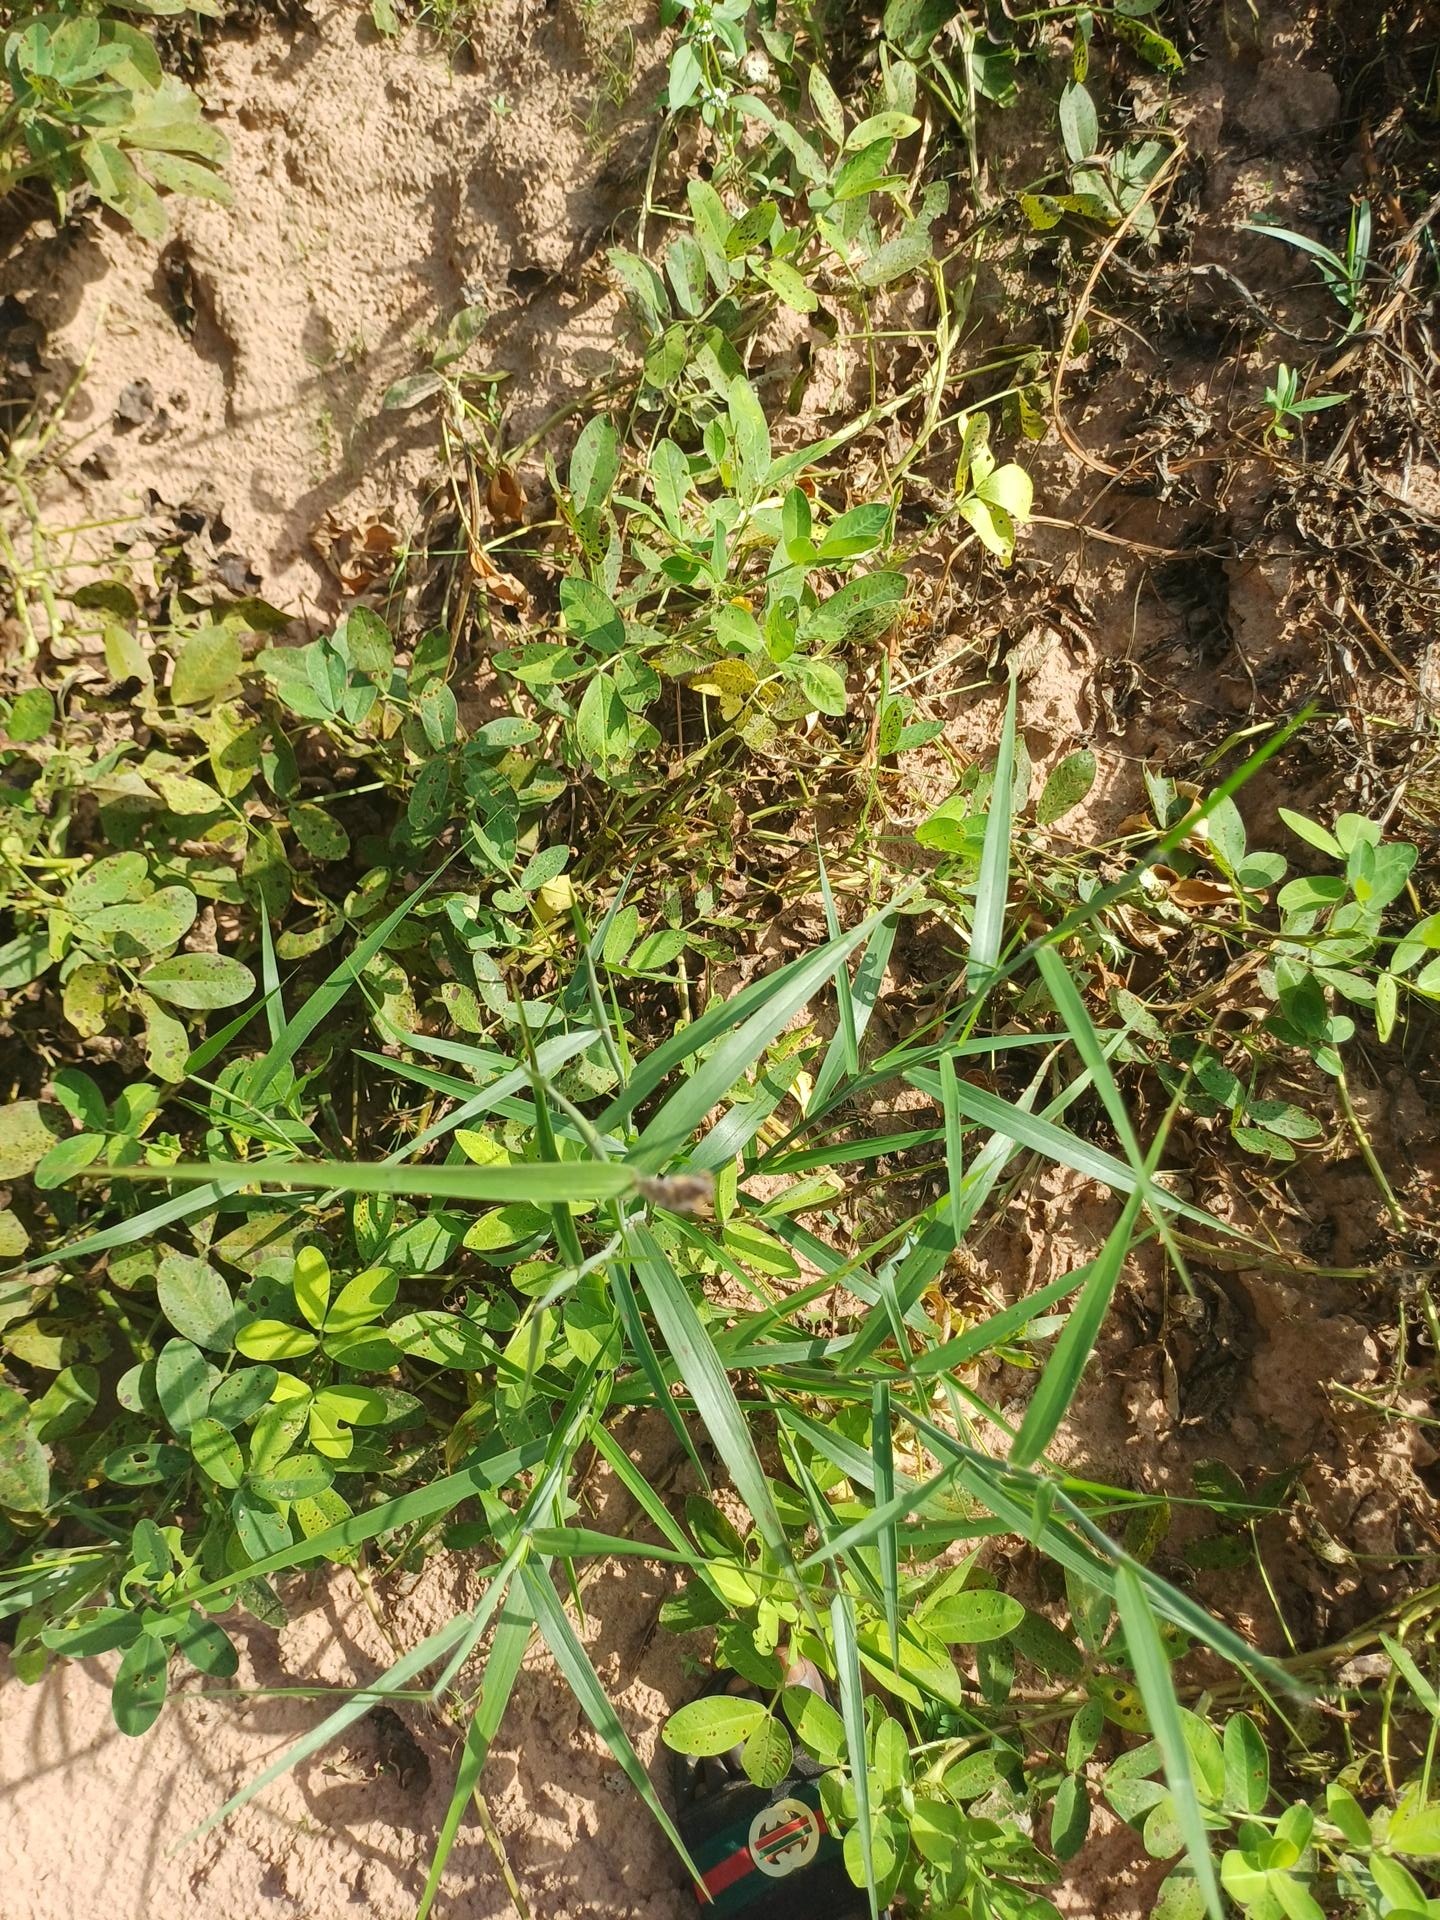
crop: groundnut
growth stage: flowering
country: Senegal
